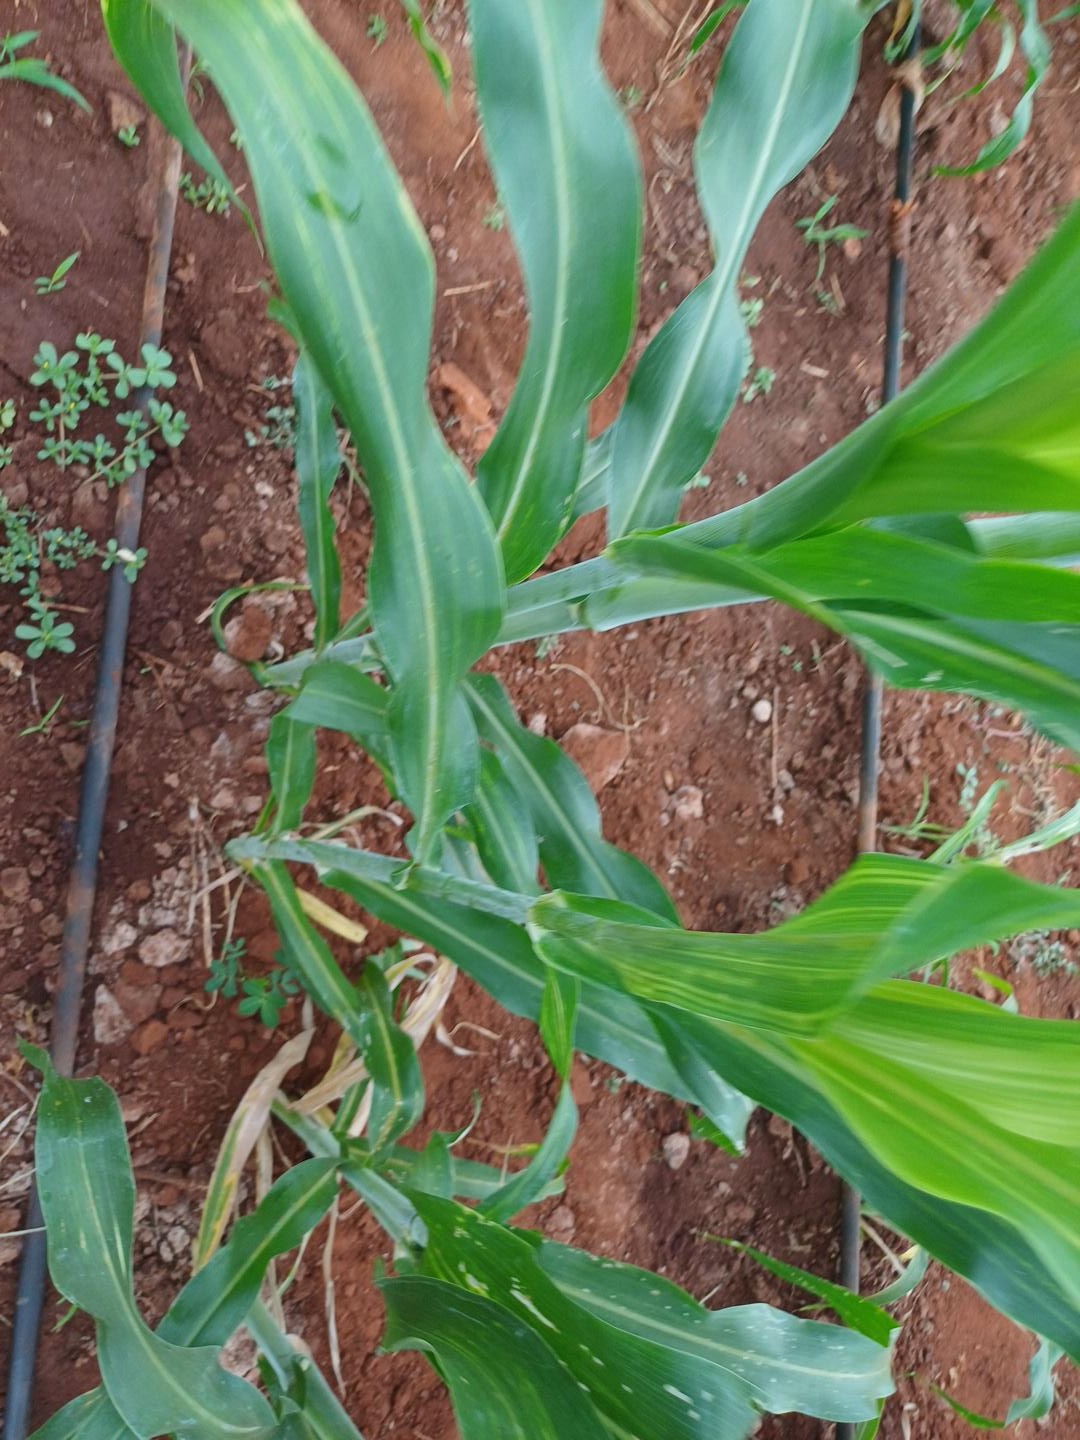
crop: sorghum
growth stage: heading tuber
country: Kenya
